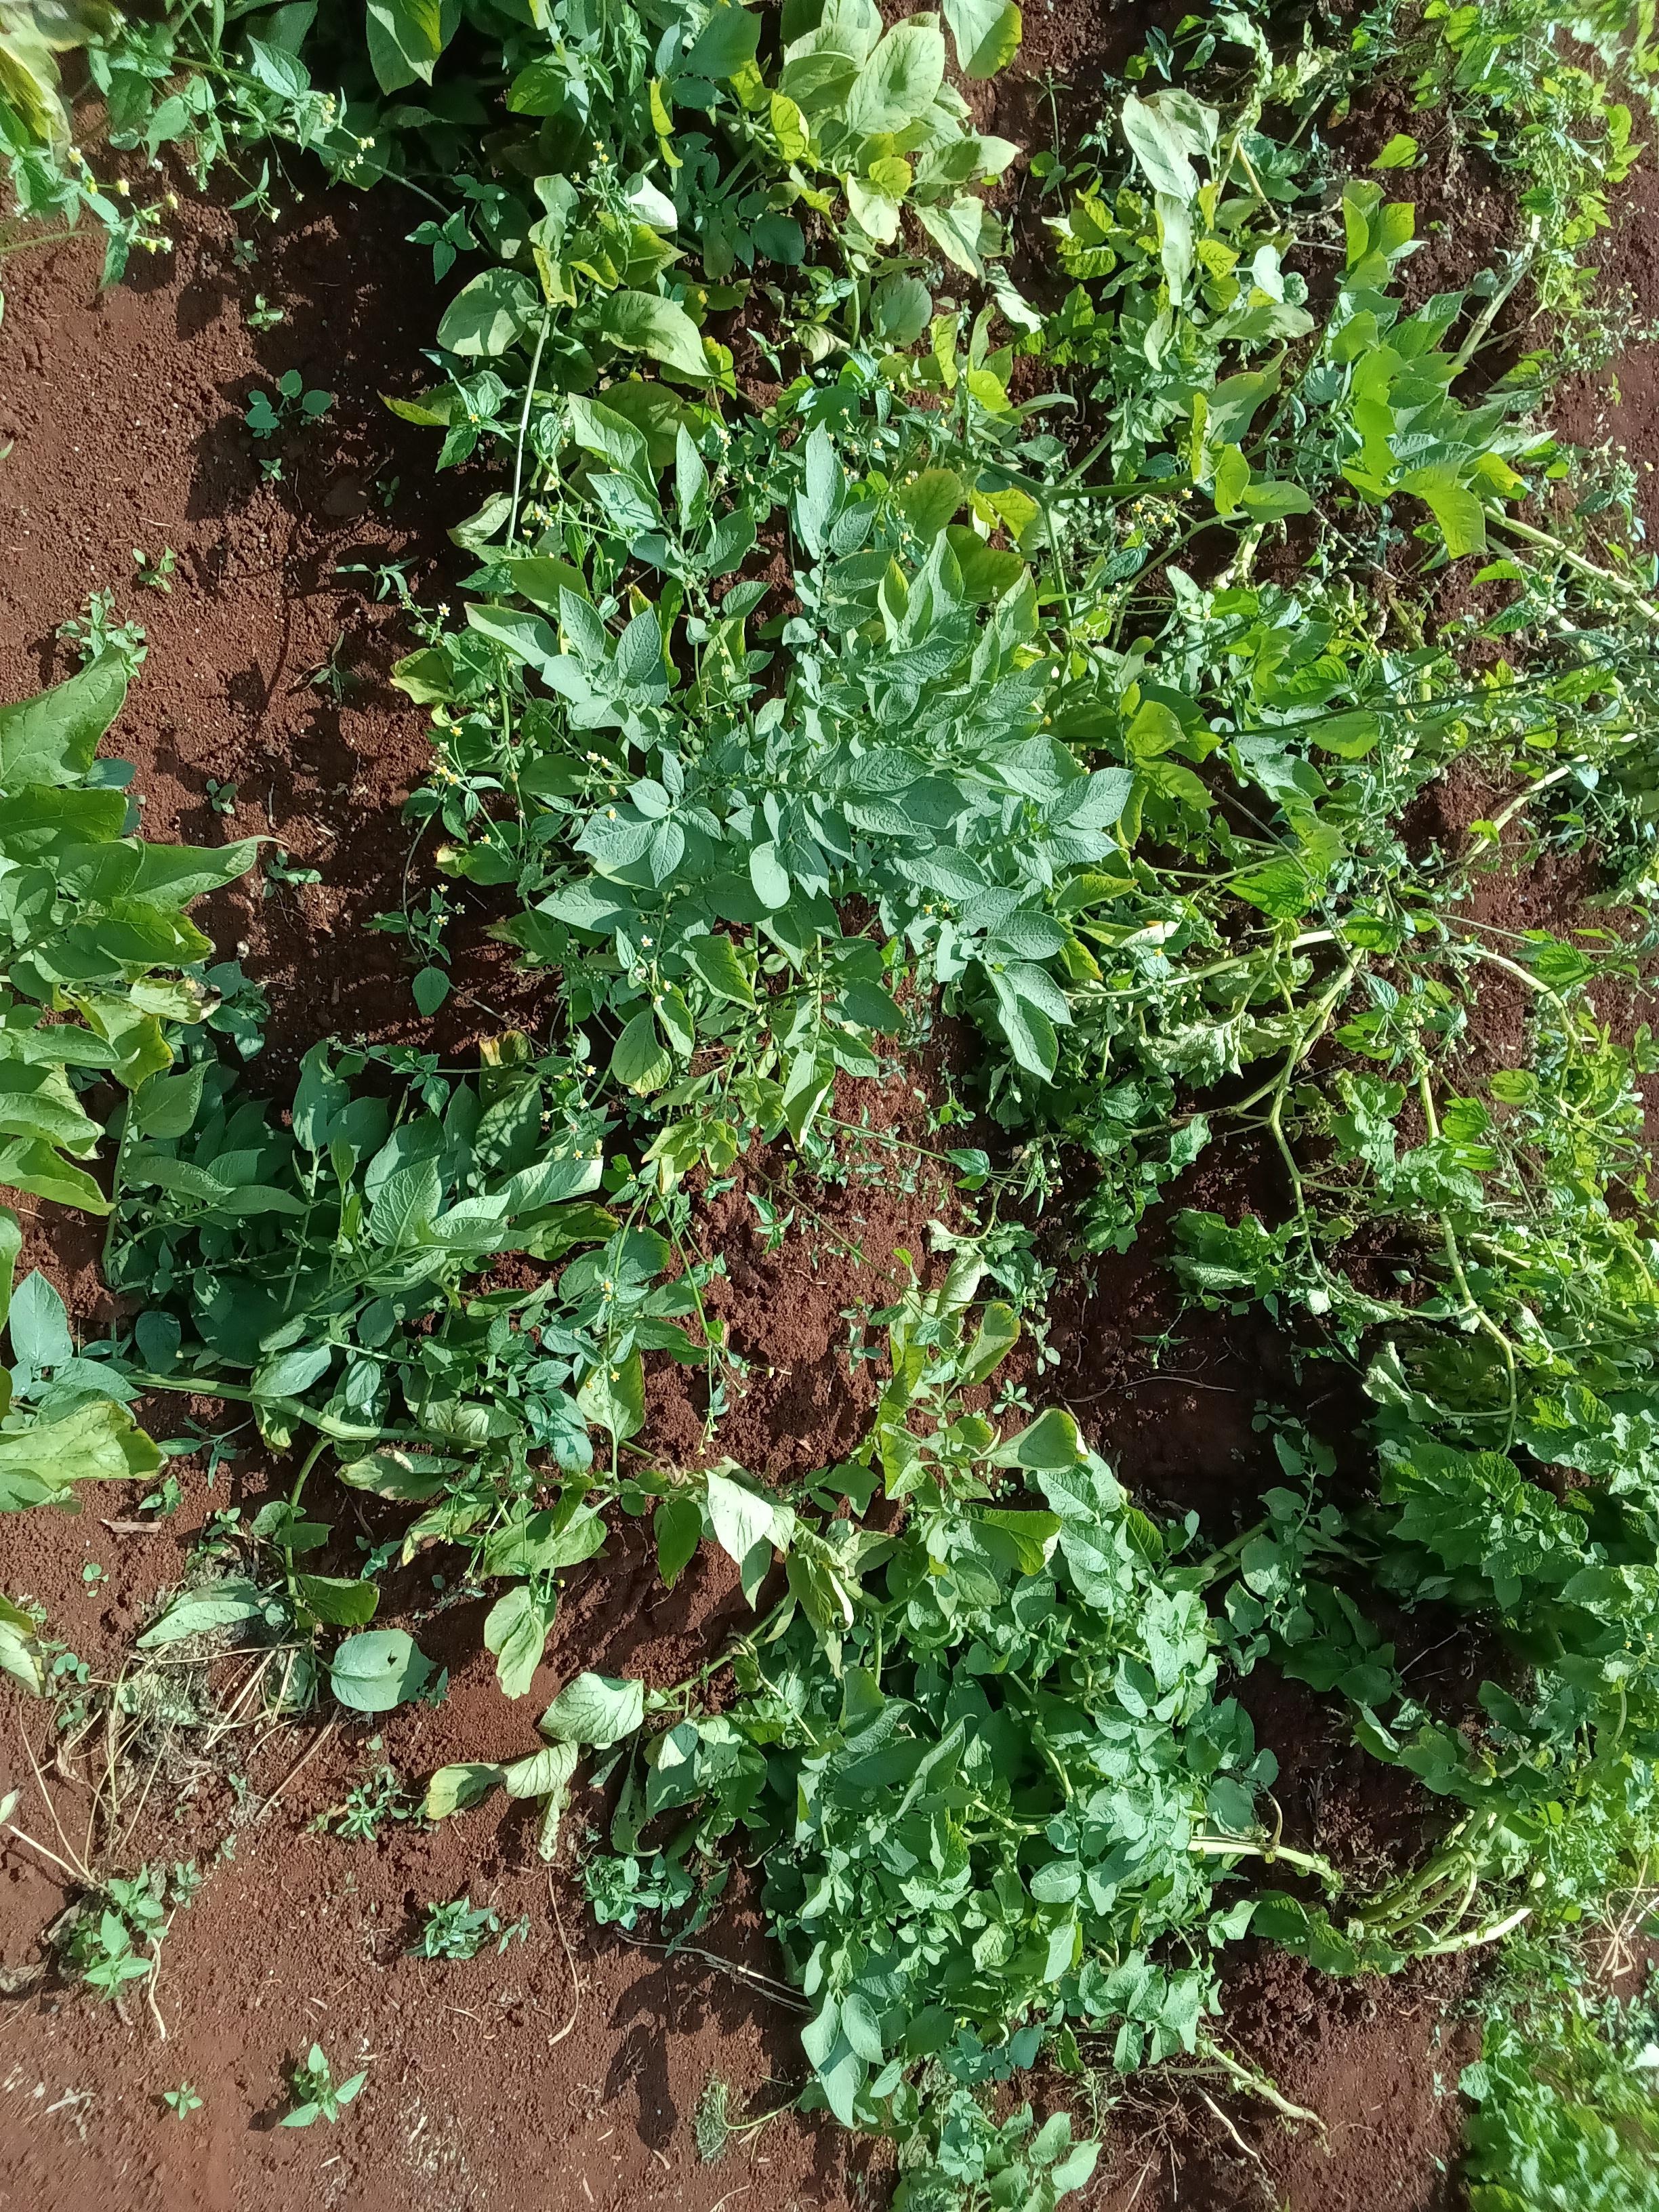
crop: potato
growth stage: maturity
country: Kenya
